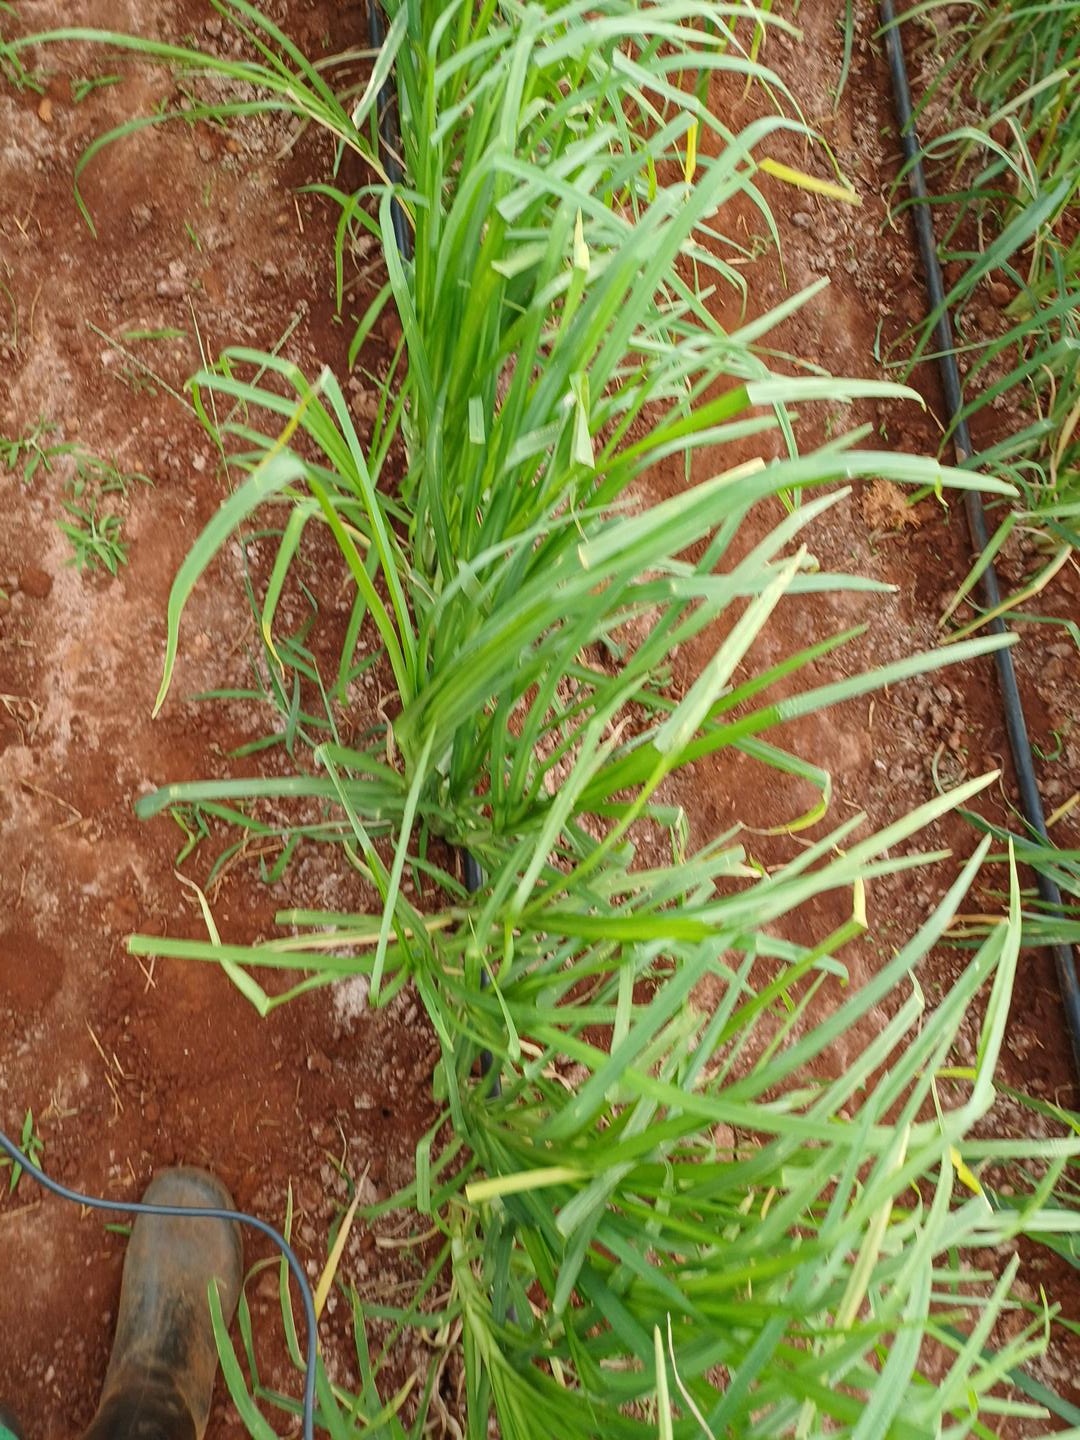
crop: finger millet
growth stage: vegetative
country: Kenya
